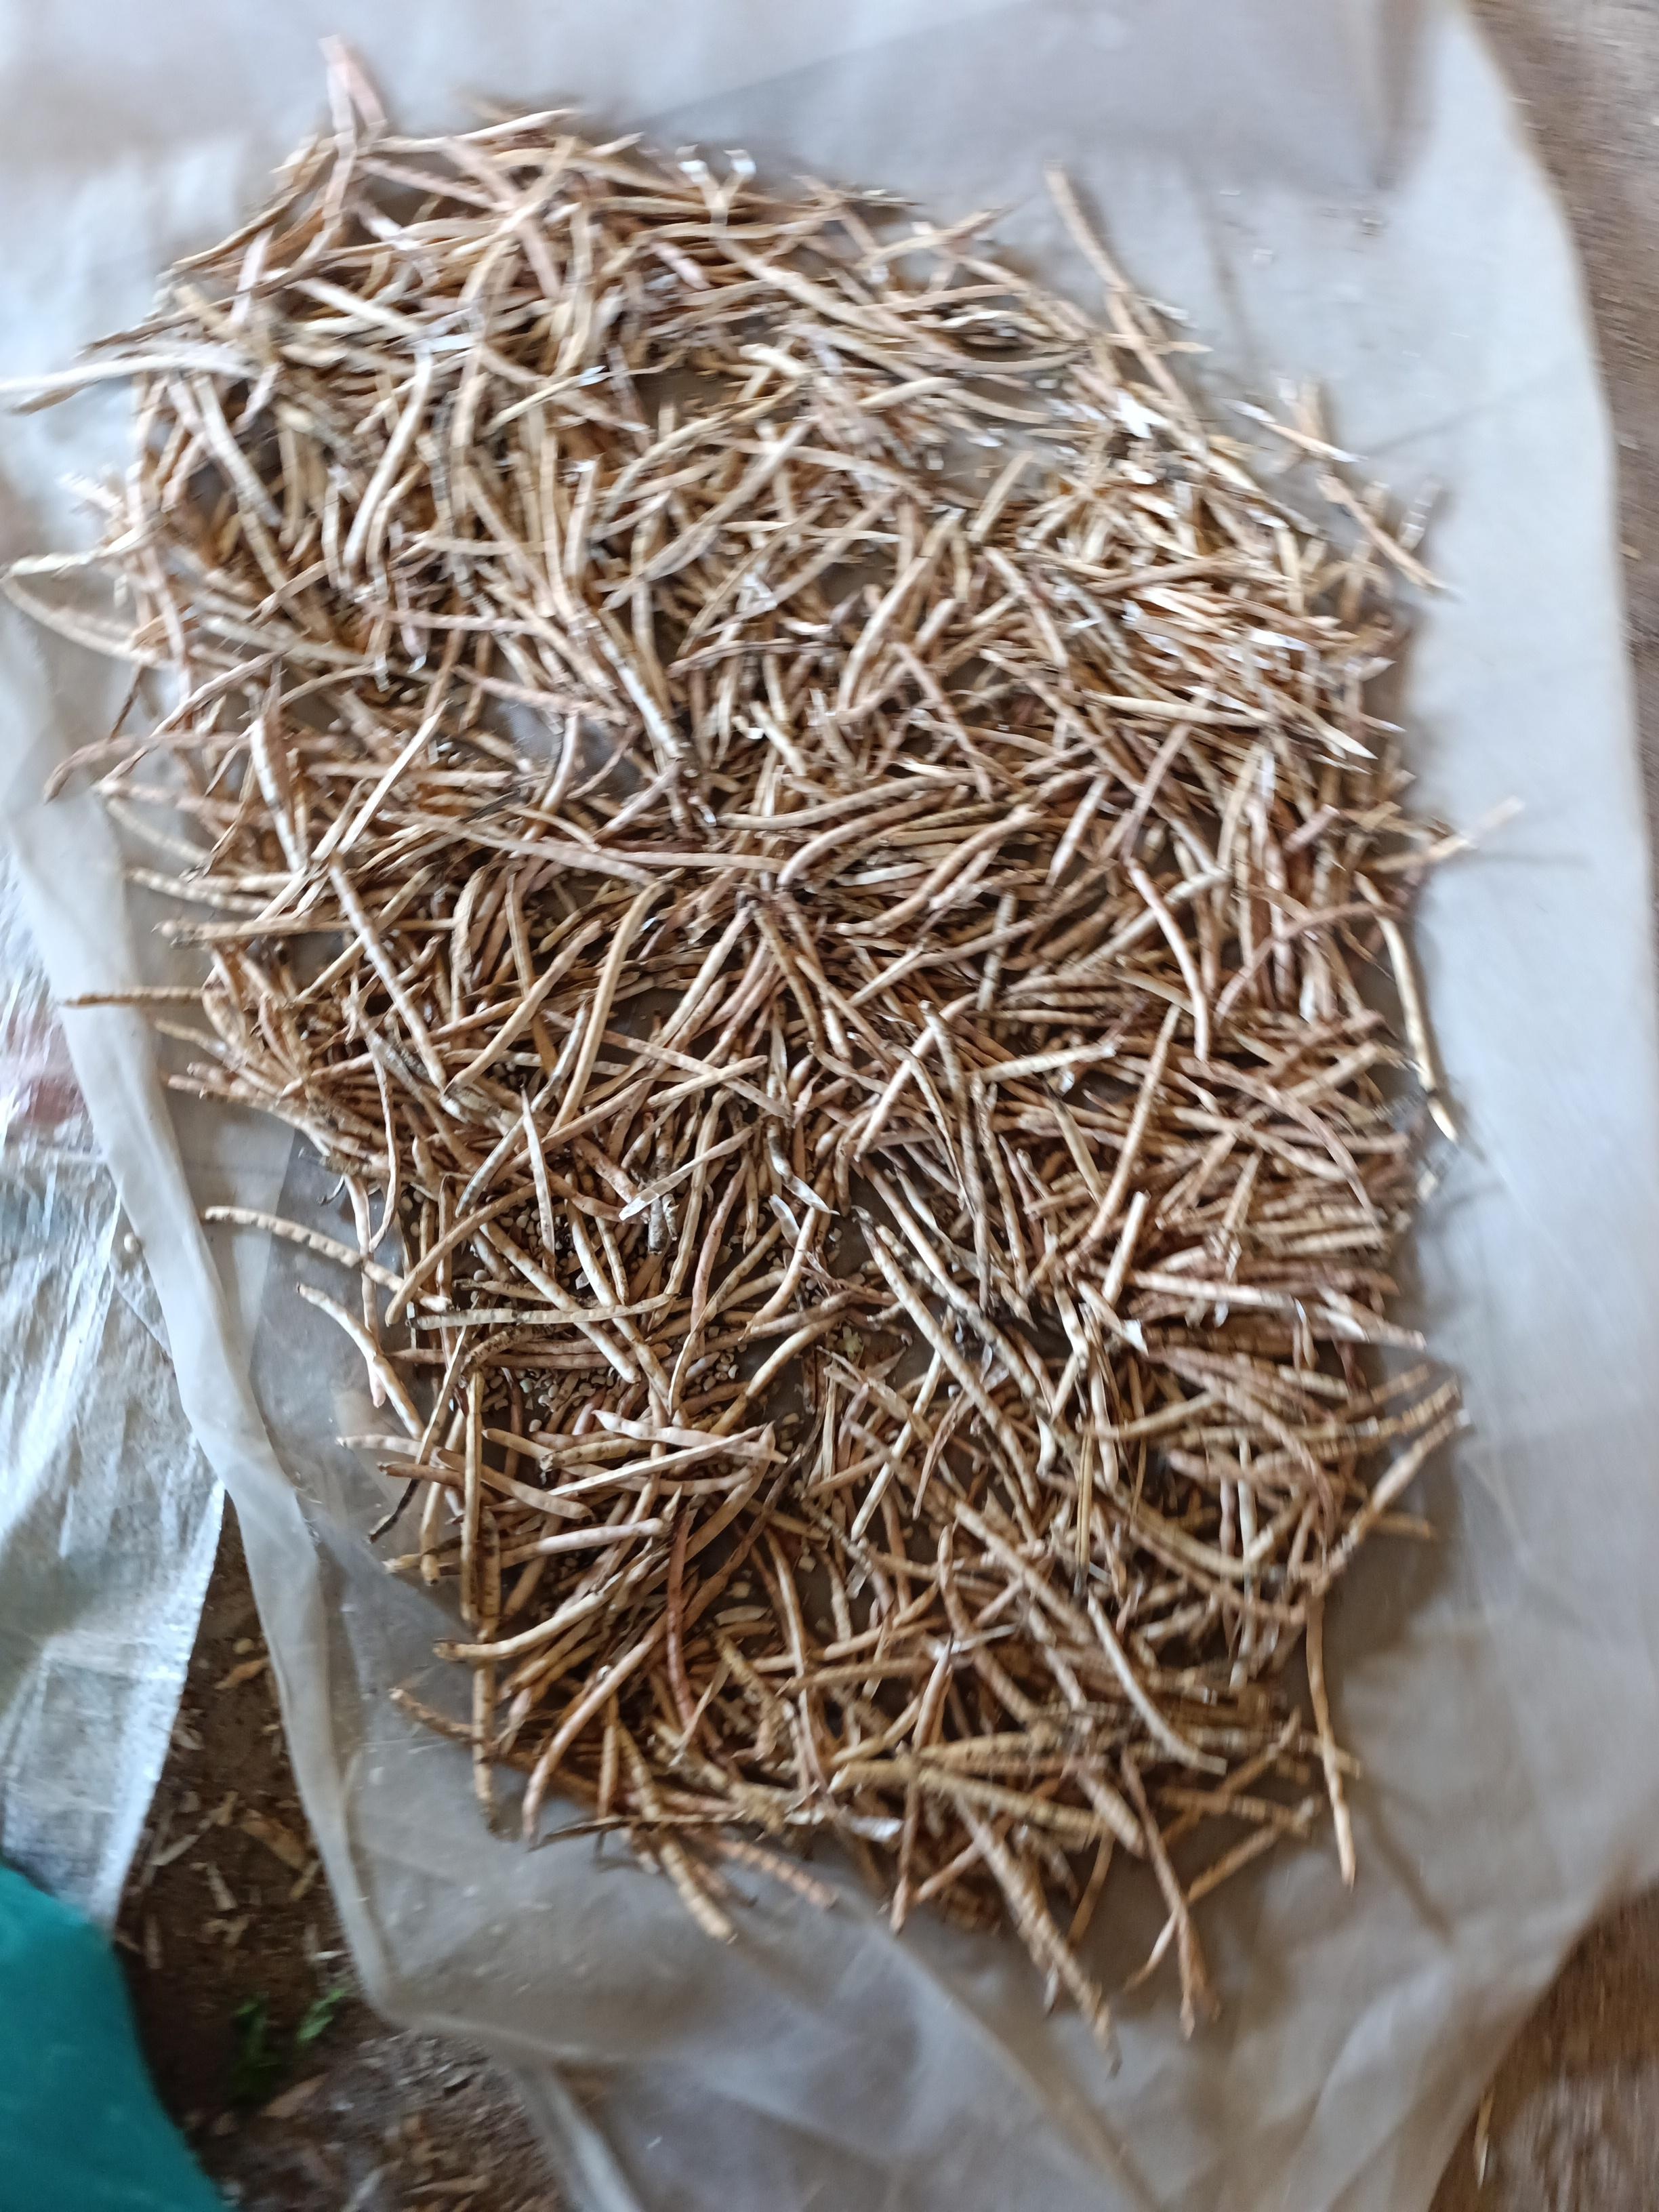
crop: cowpea
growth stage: harvest
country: Nigeria
